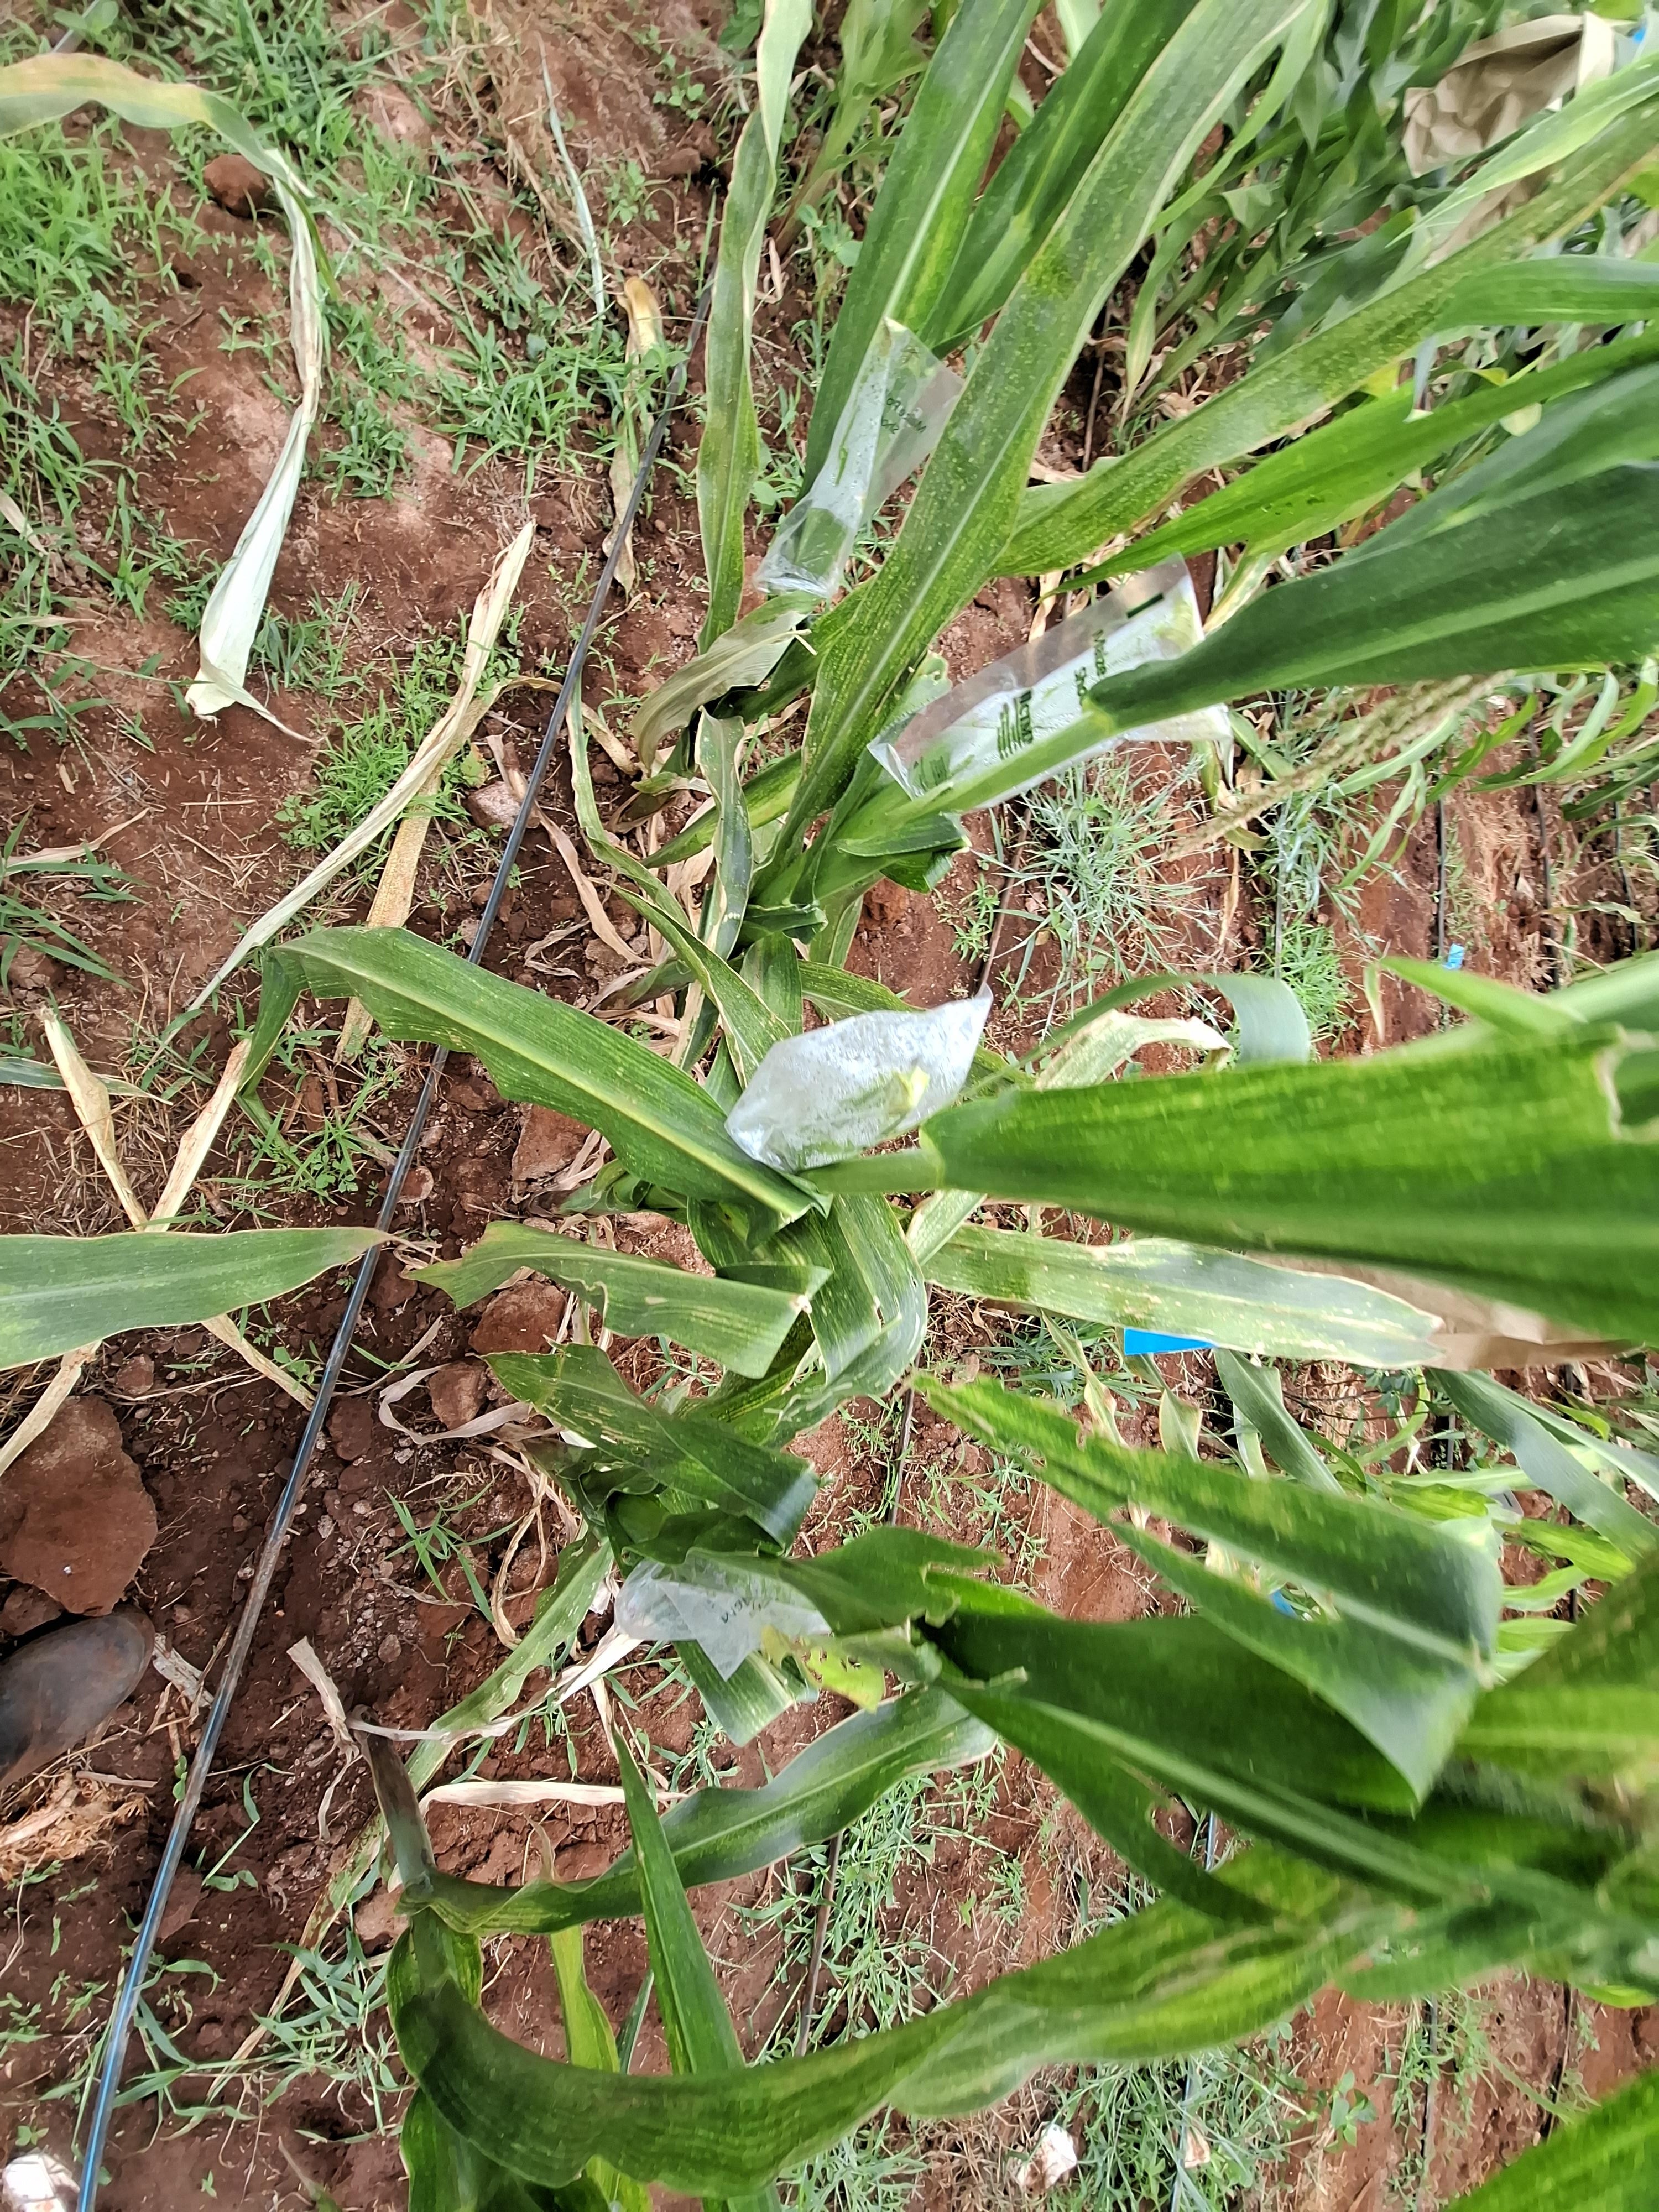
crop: maize
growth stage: flowering
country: Kenya
